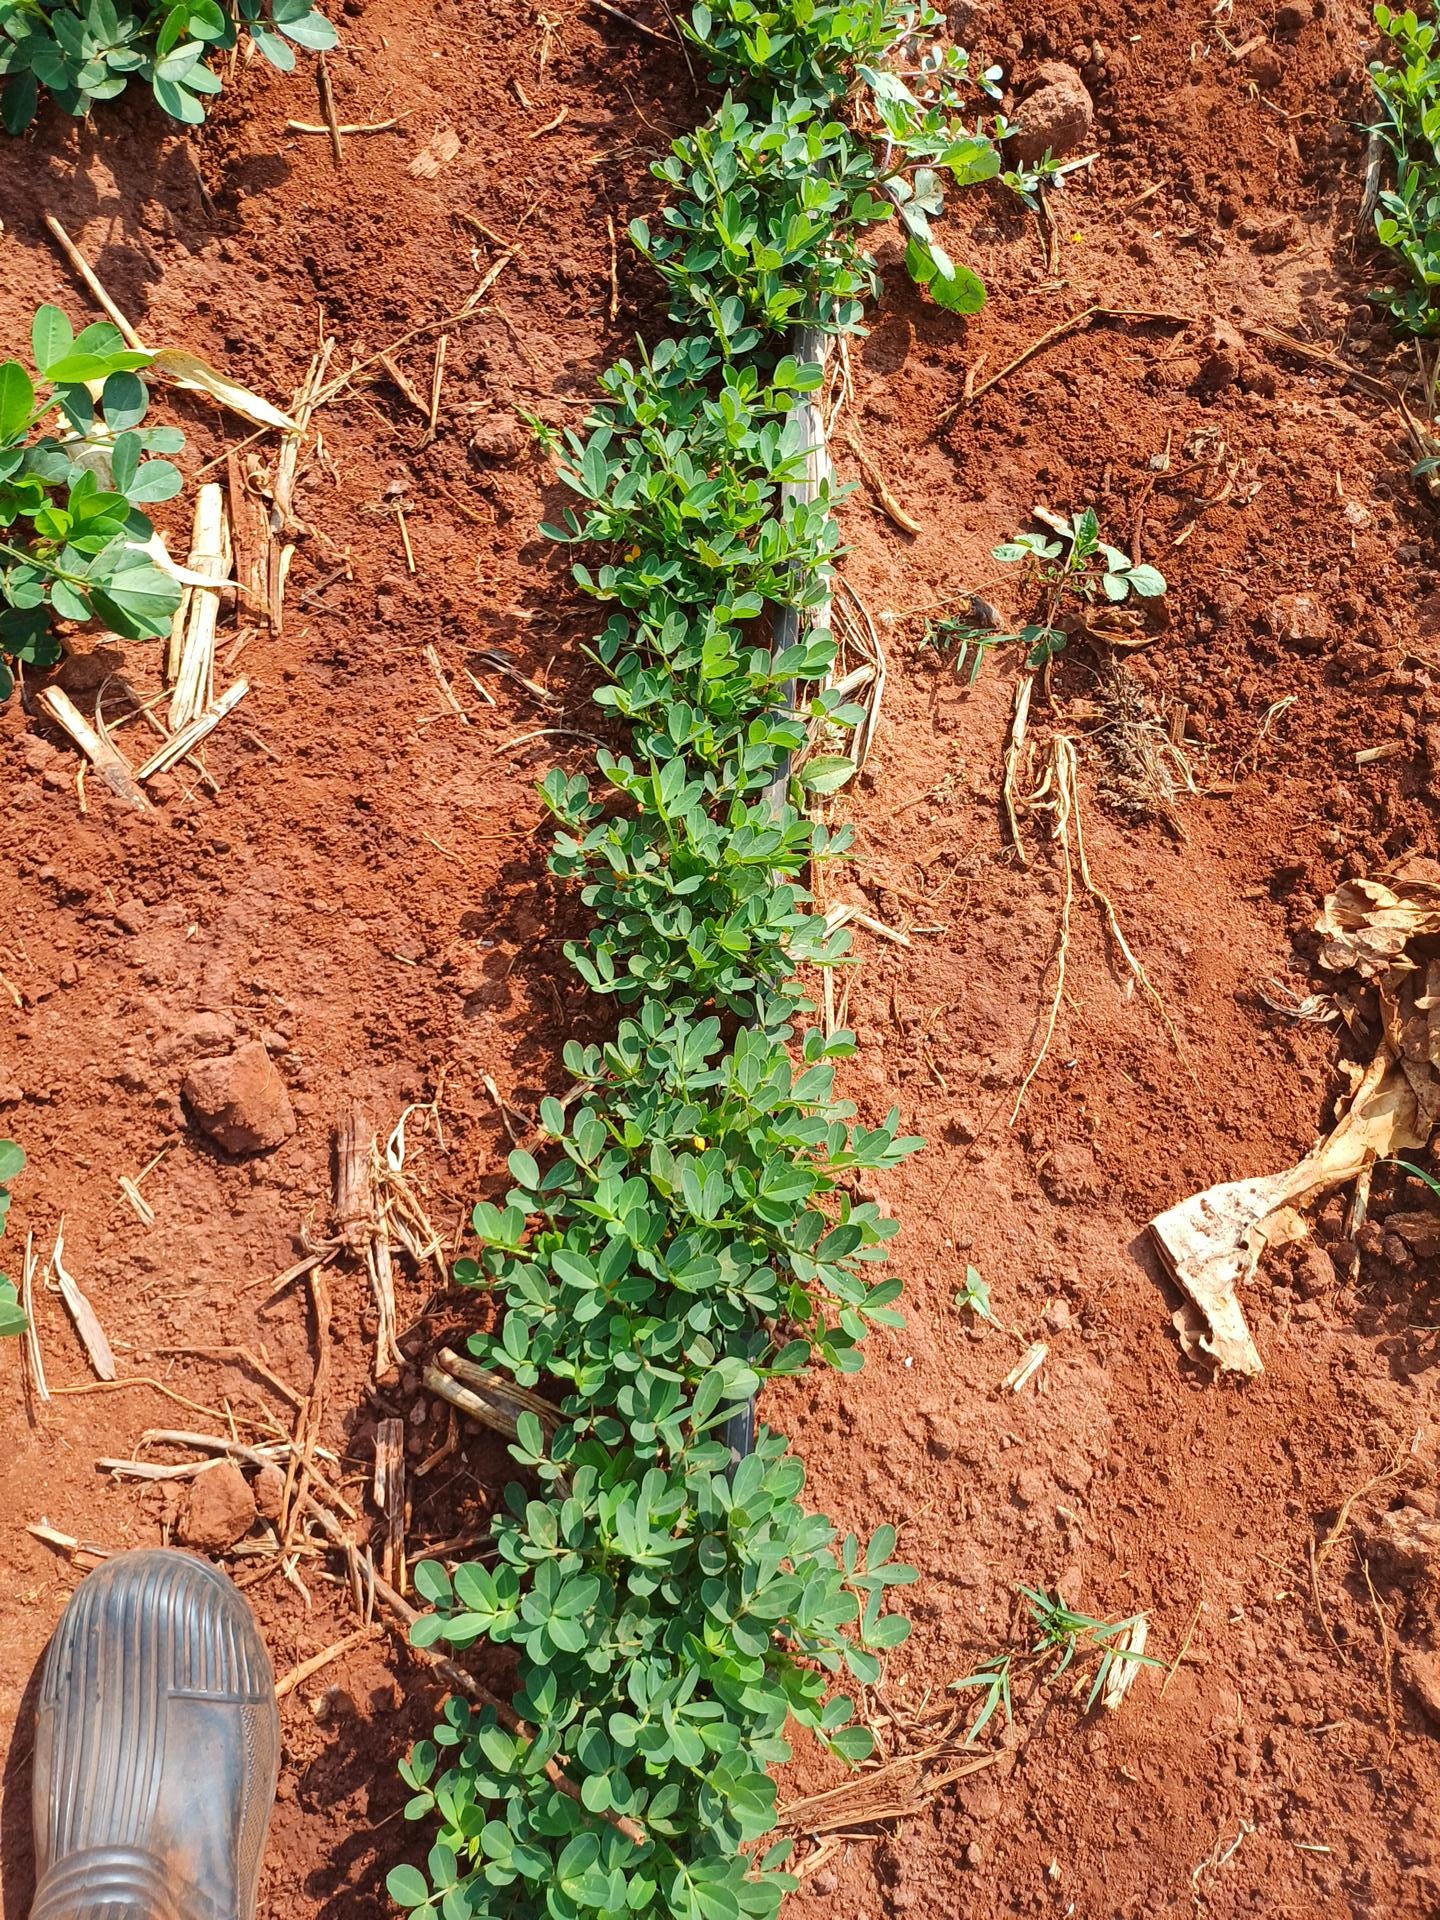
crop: groundnut
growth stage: vegetative
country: Kenya
